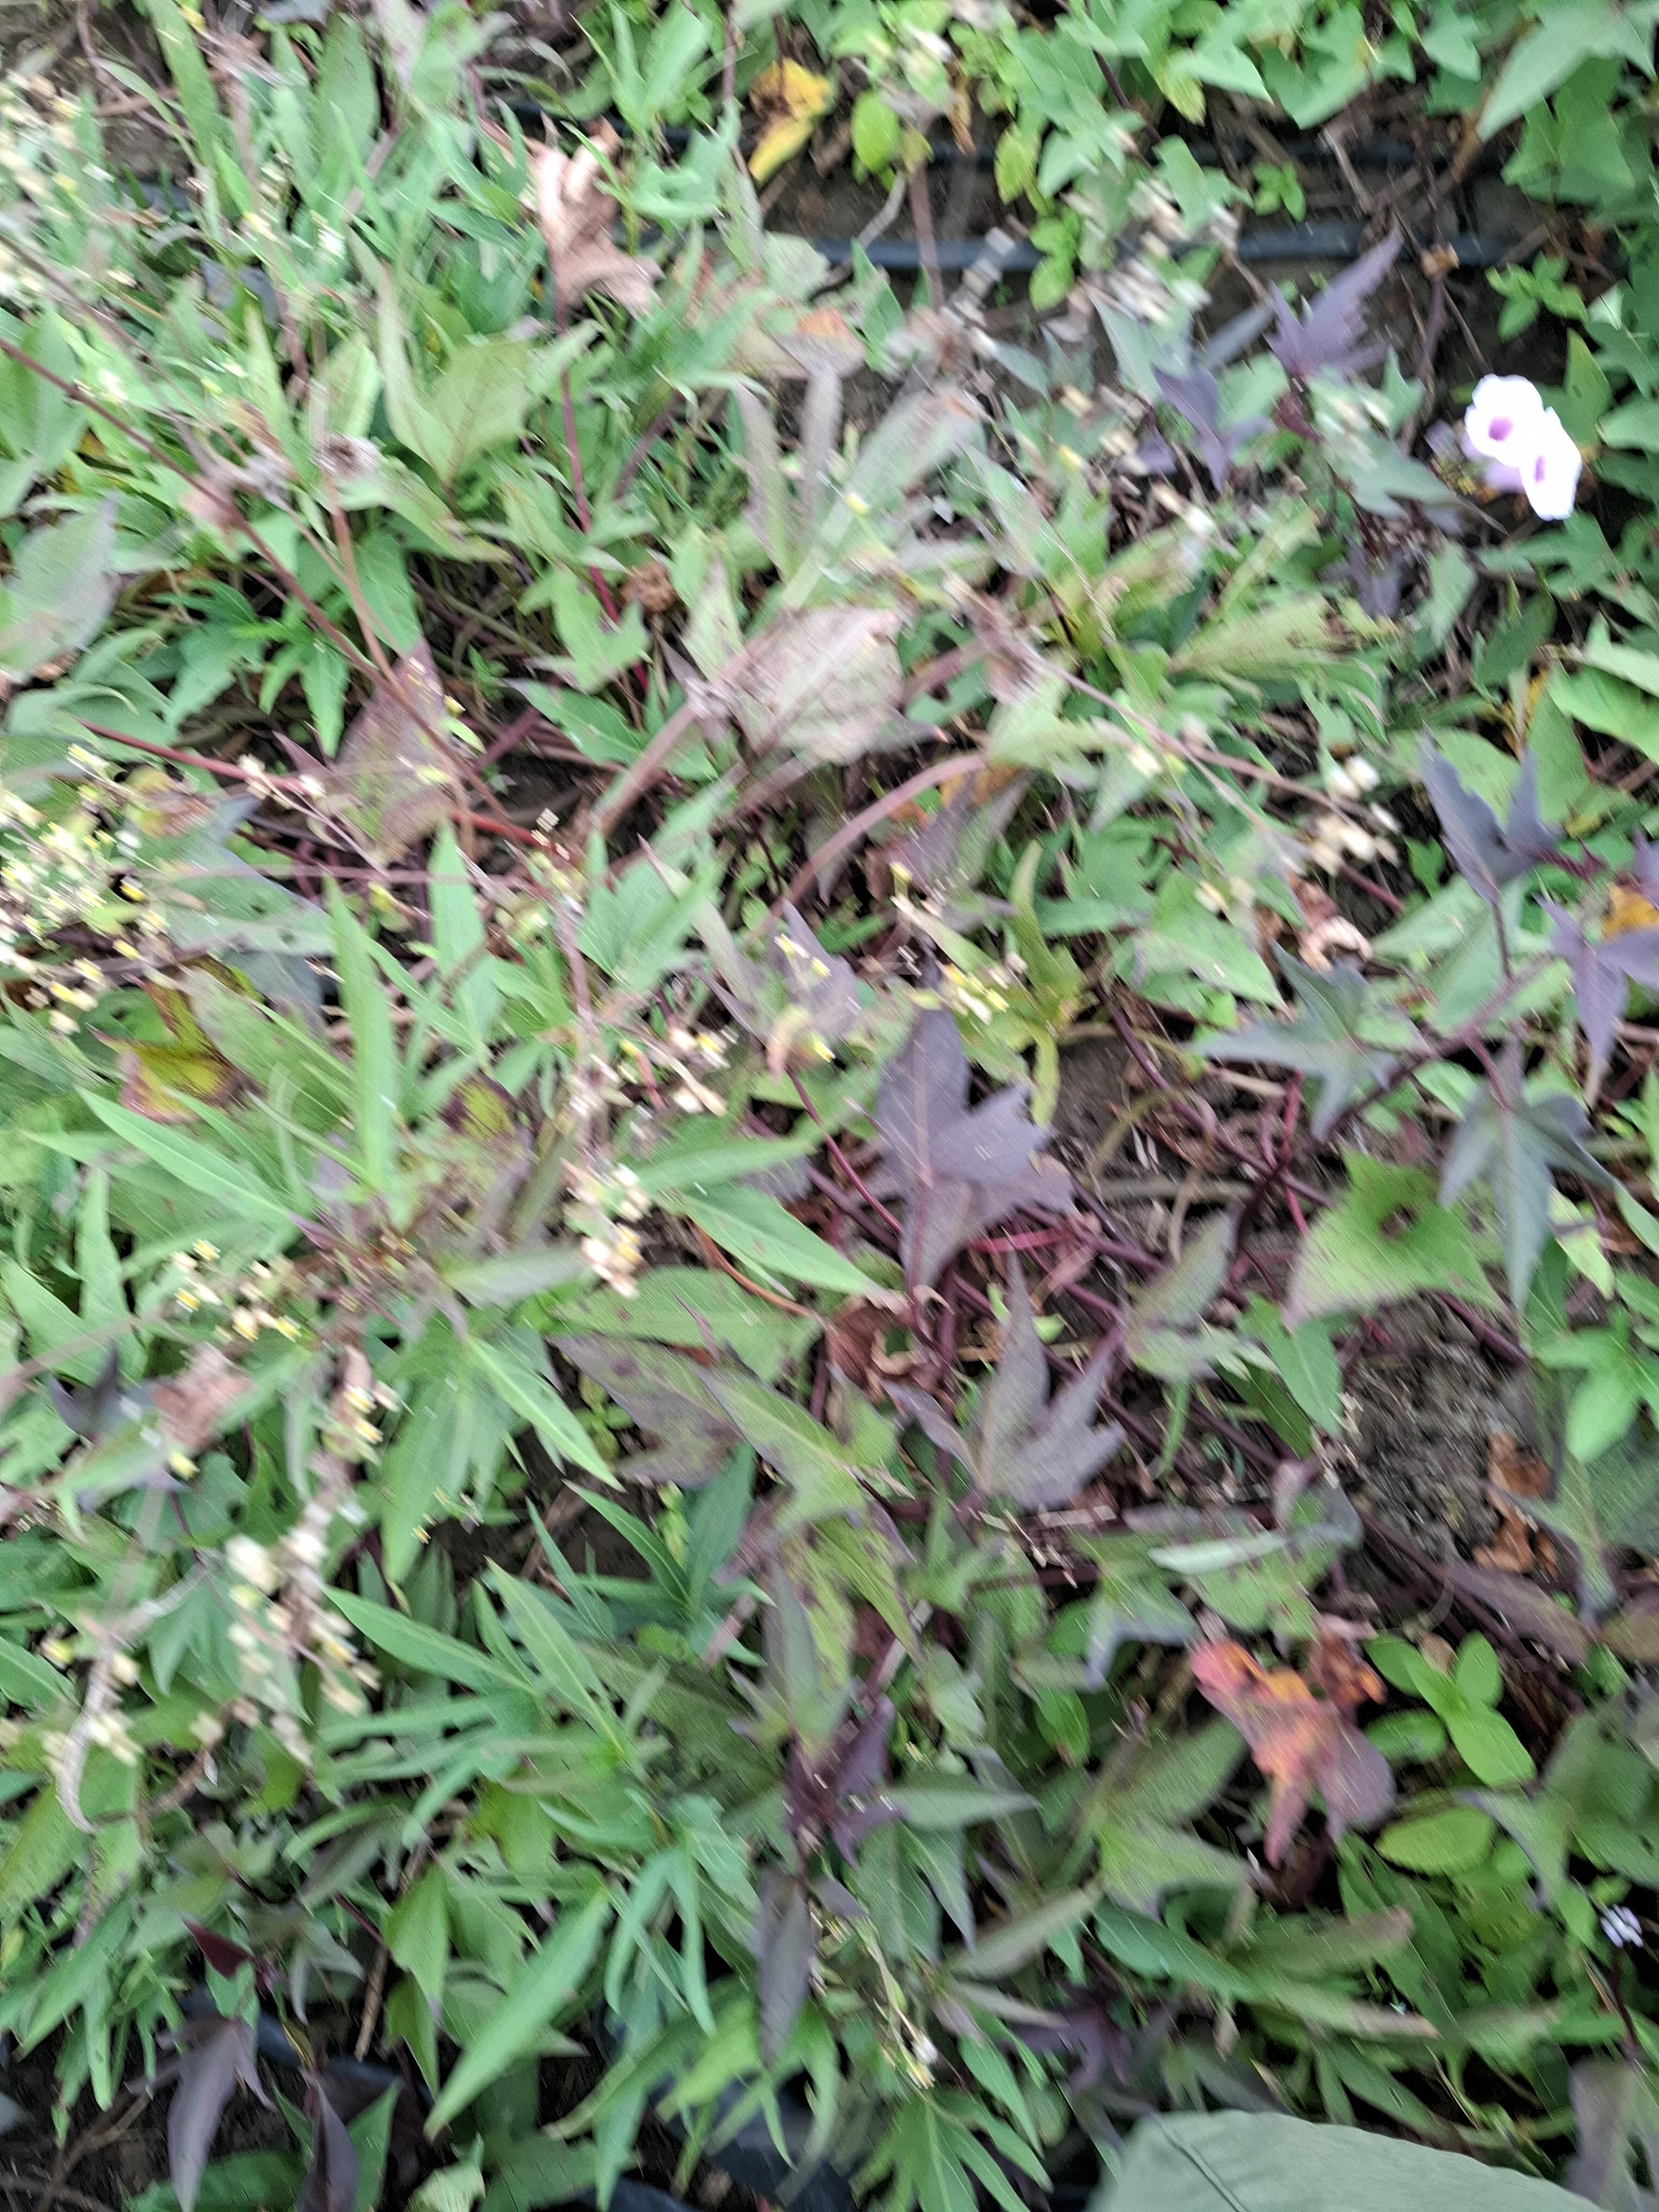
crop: sweet potato
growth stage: flowering
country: Tanzania
